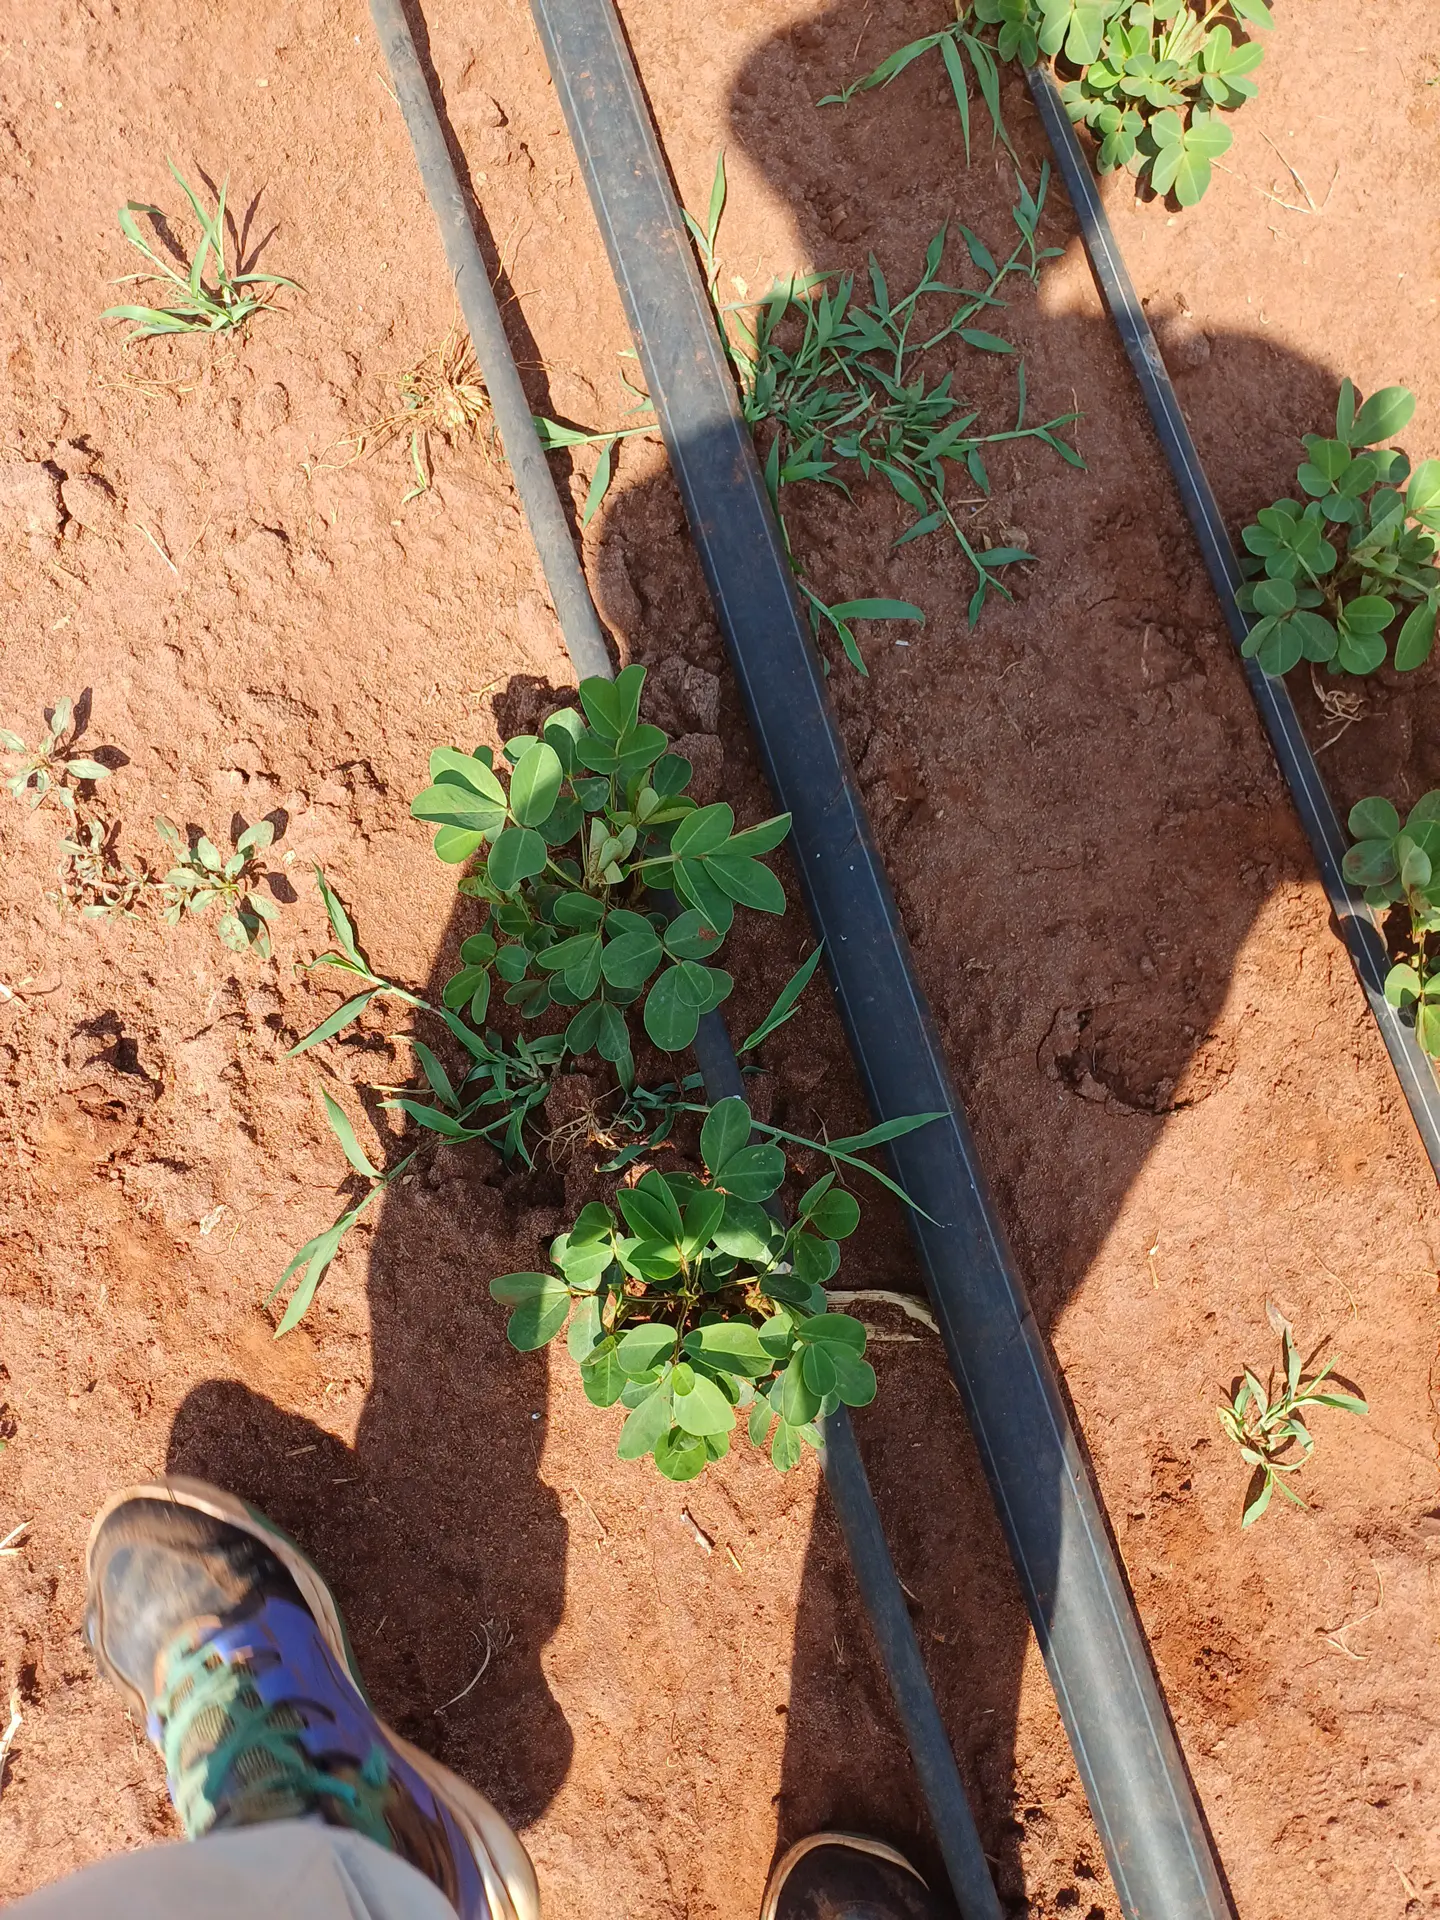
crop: groundnut
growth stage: vegetative
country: Kenya
